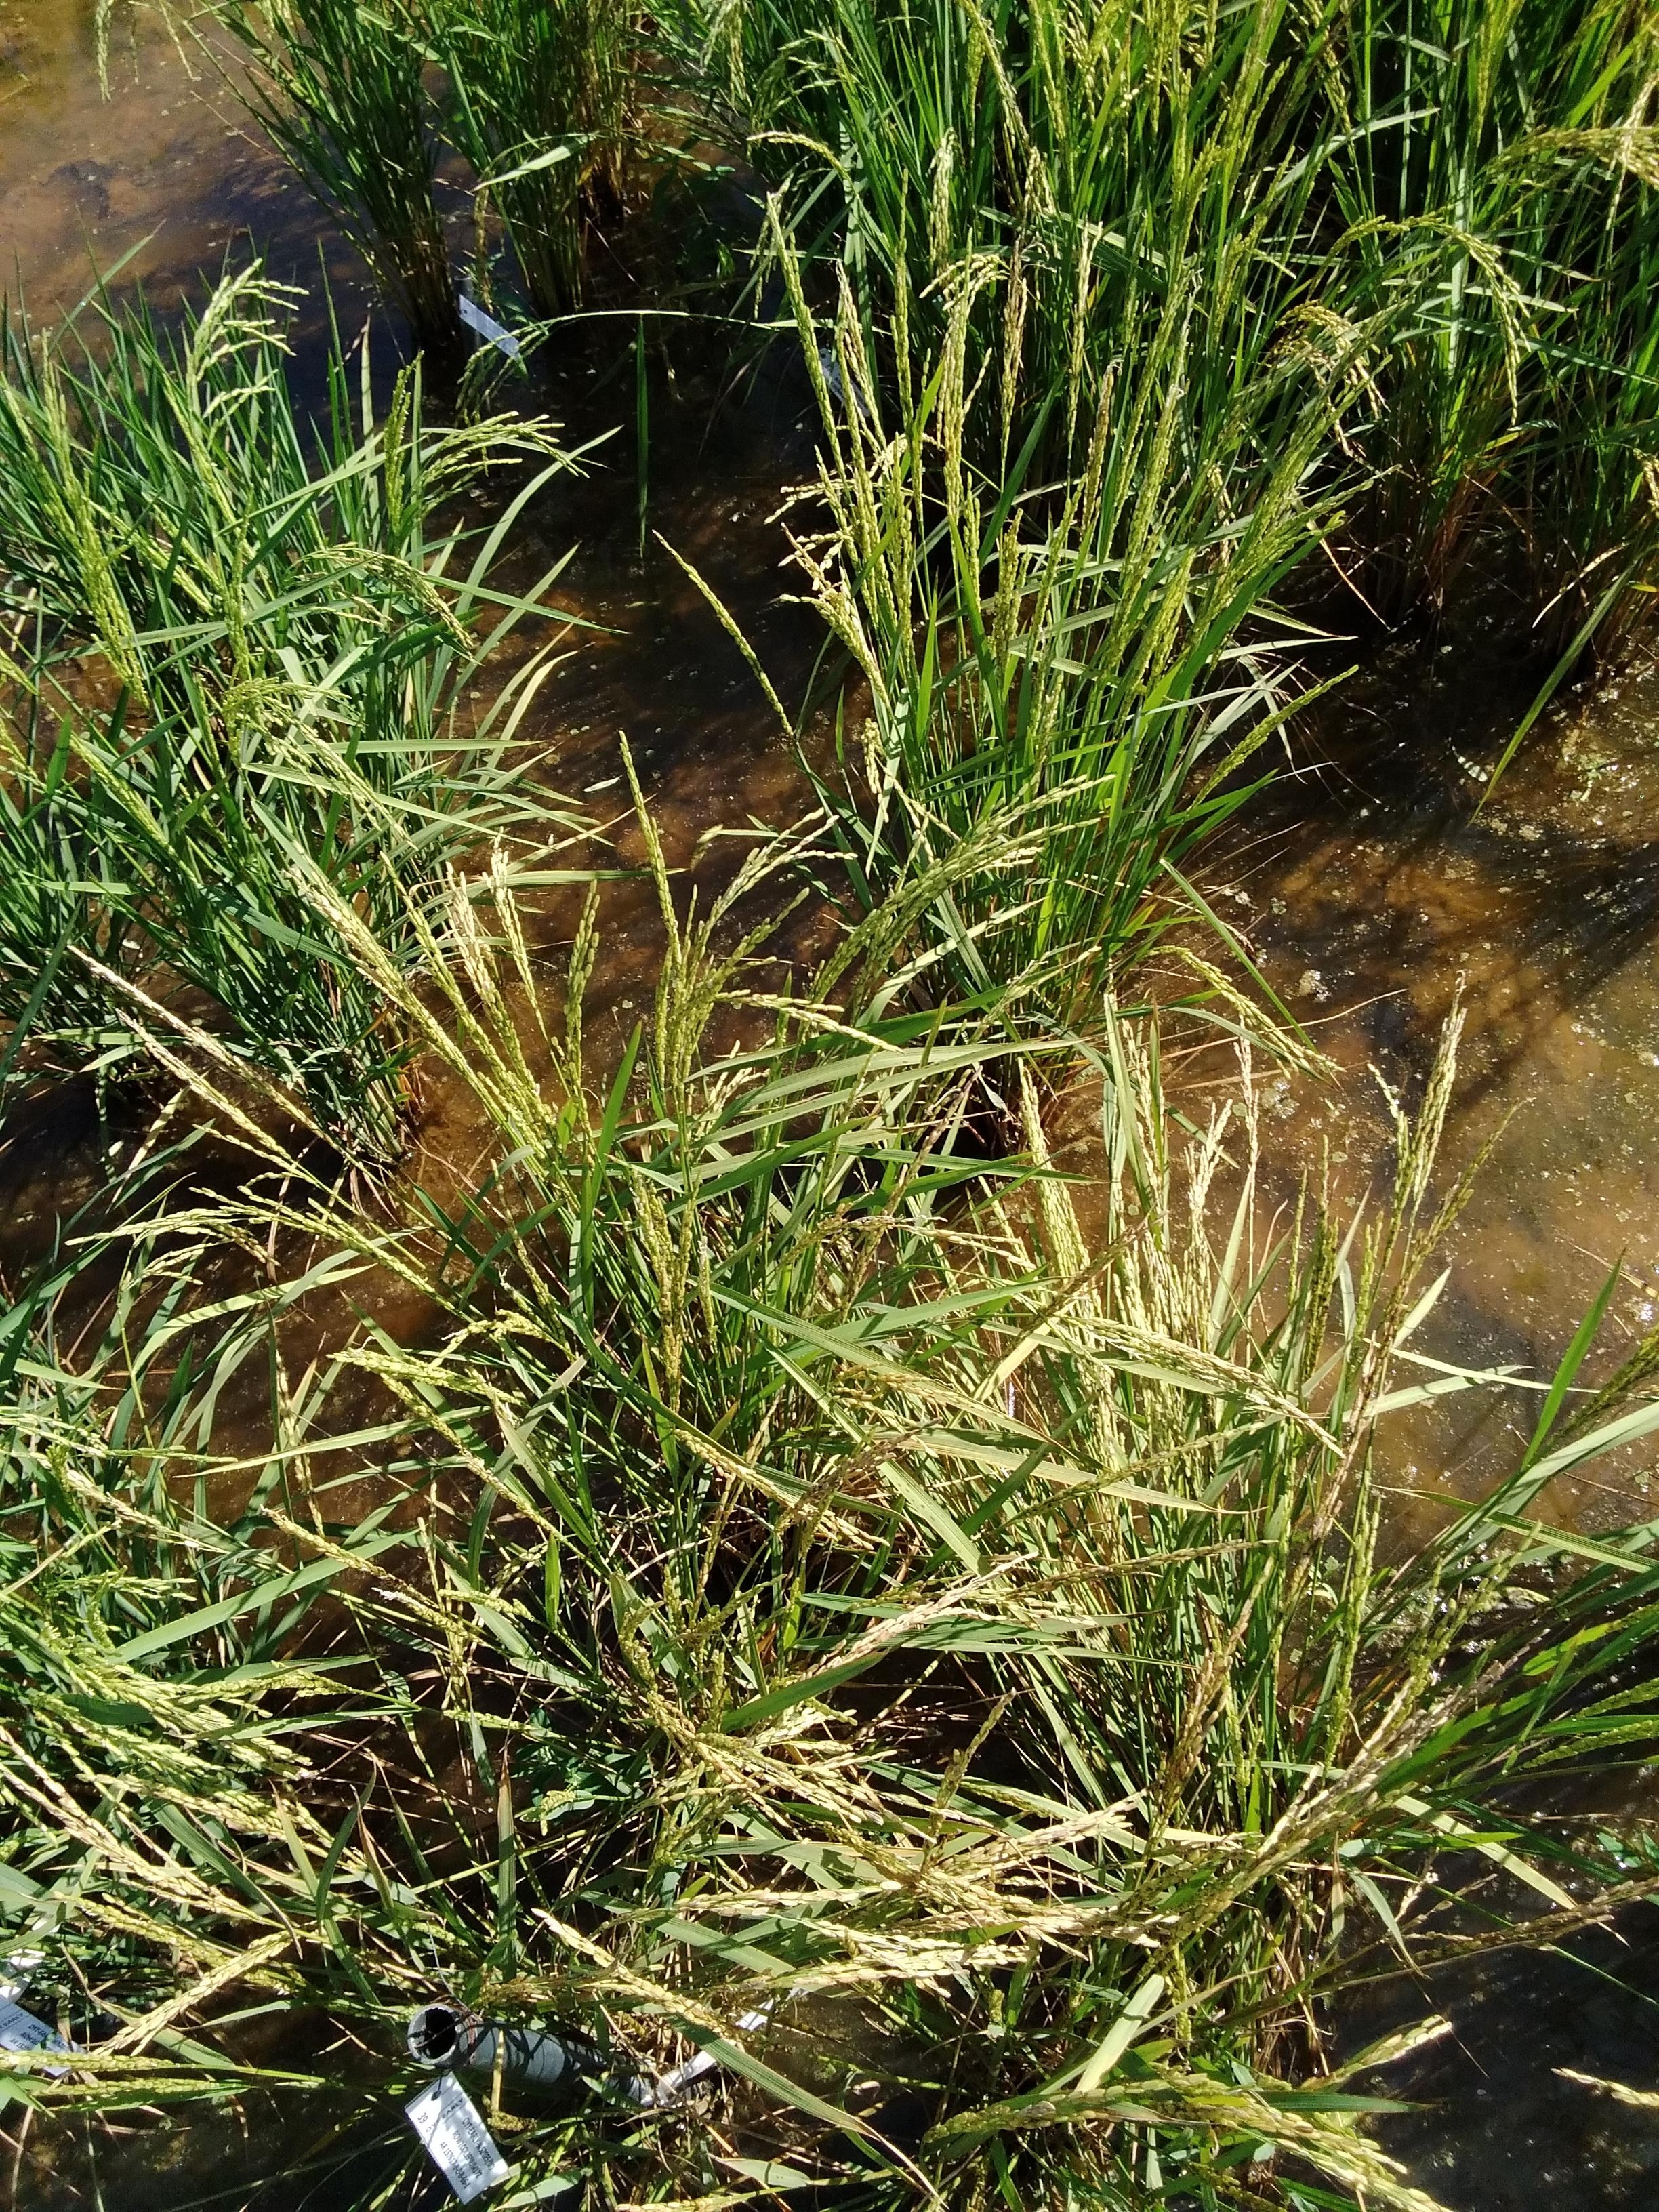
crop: rice
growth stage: stage dough
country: Senegal
